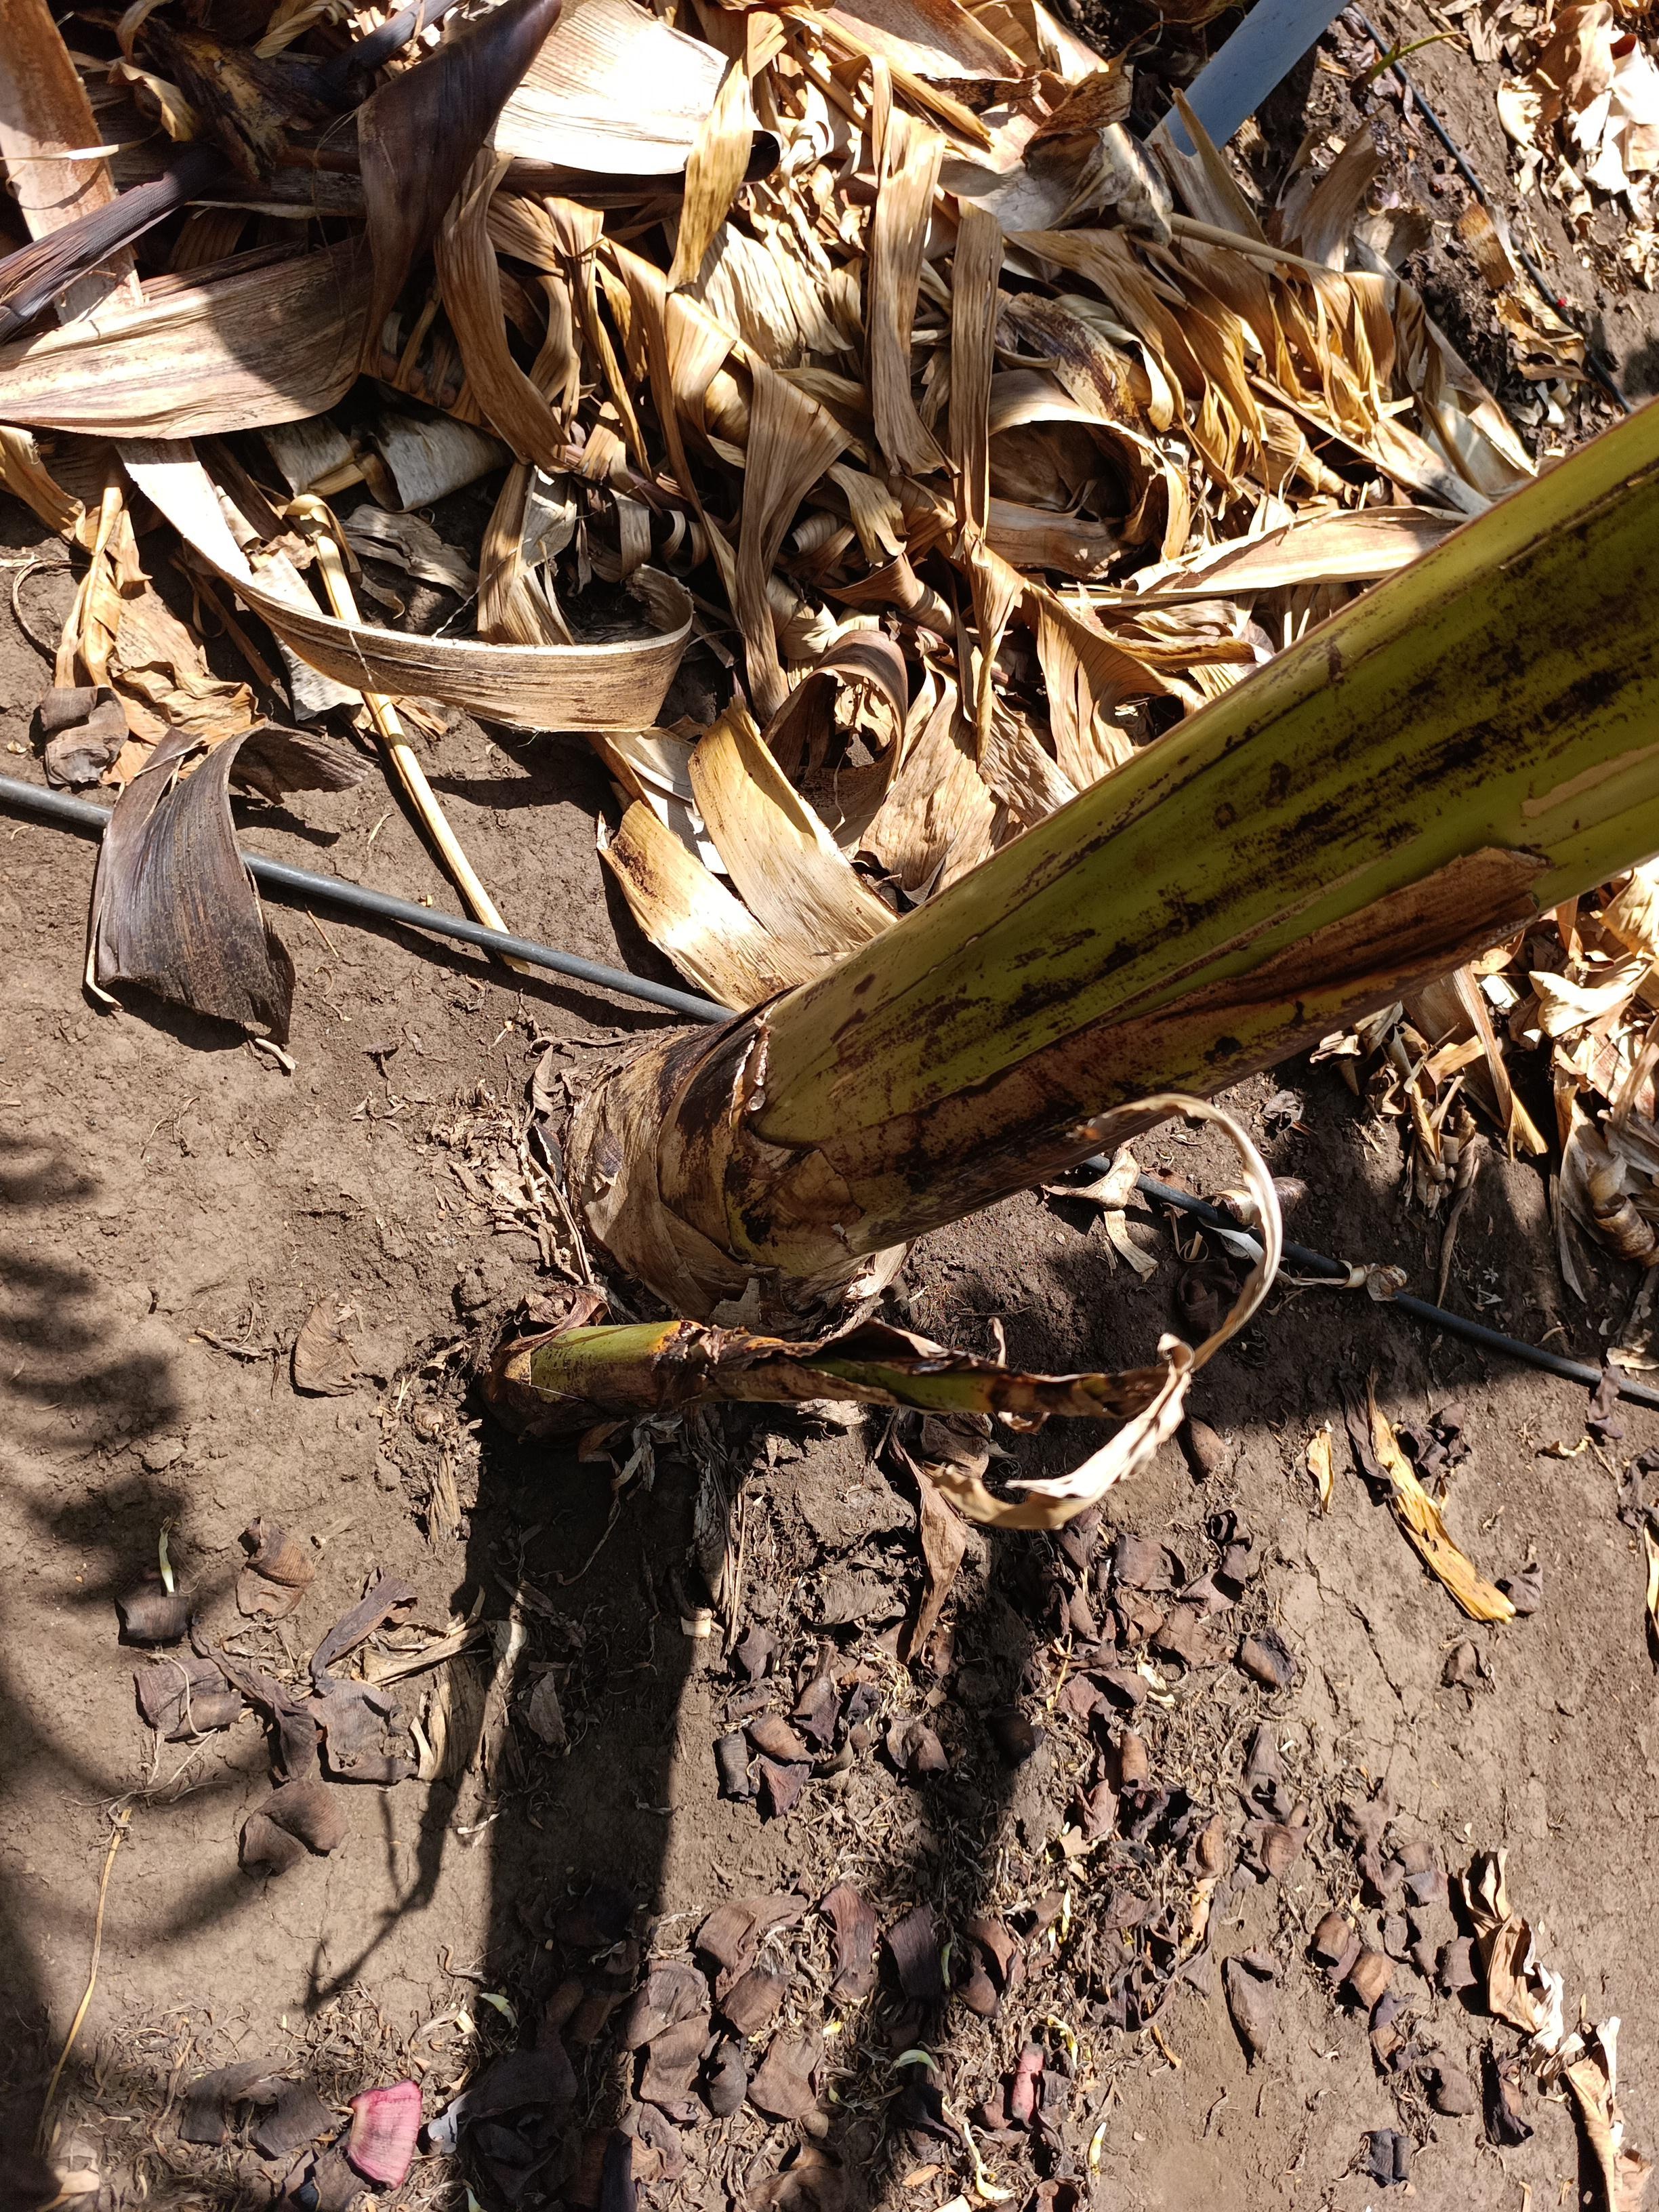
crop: banana
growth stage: emergence sucker
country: Tanzania
